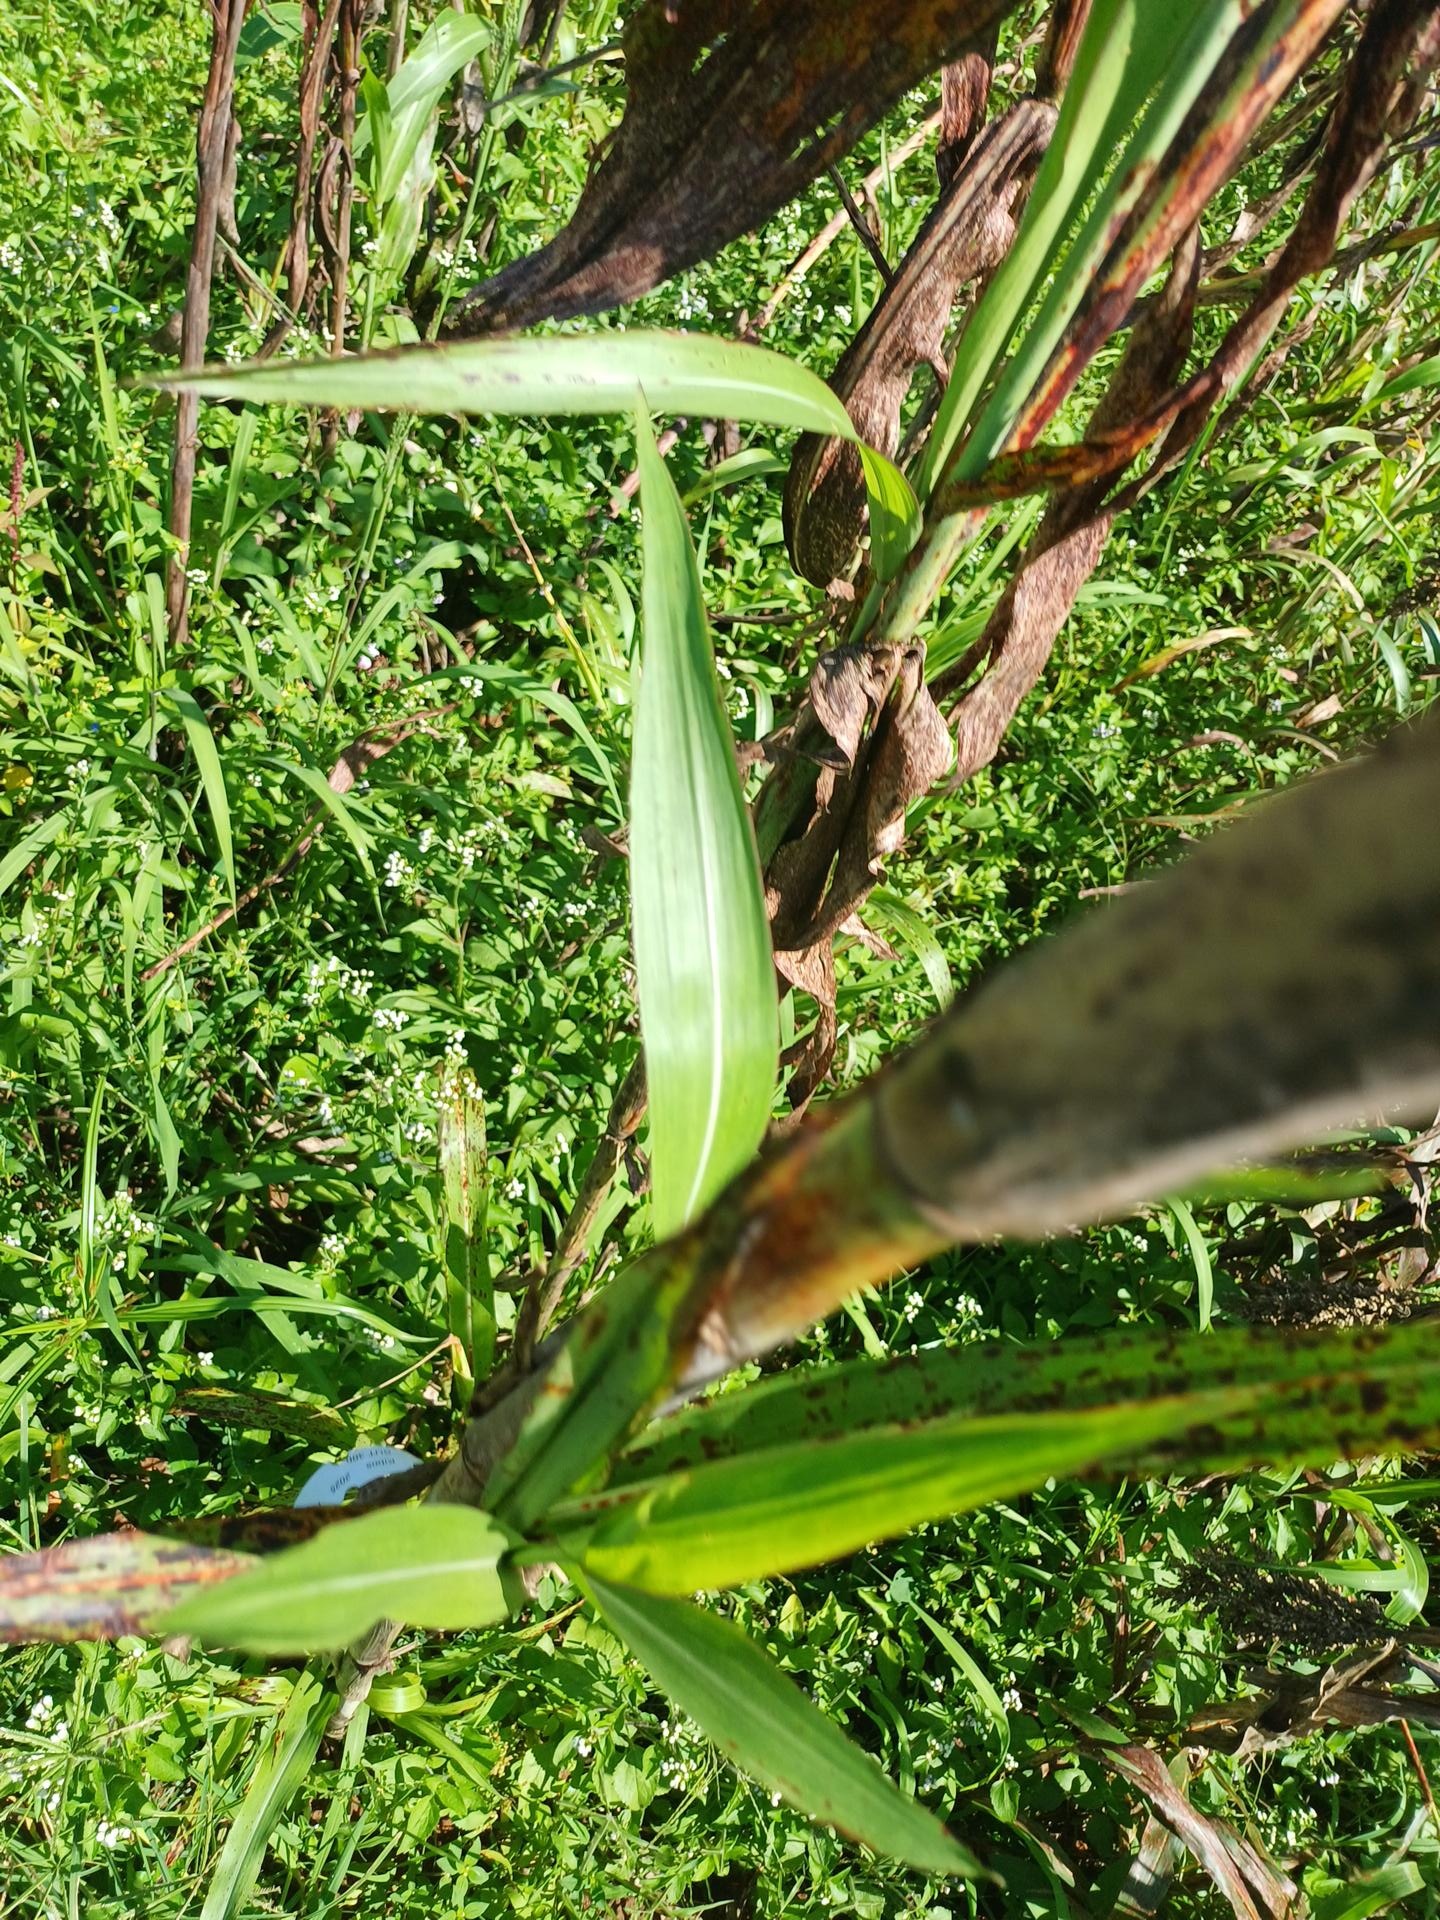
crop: sorghum
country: Kenya
